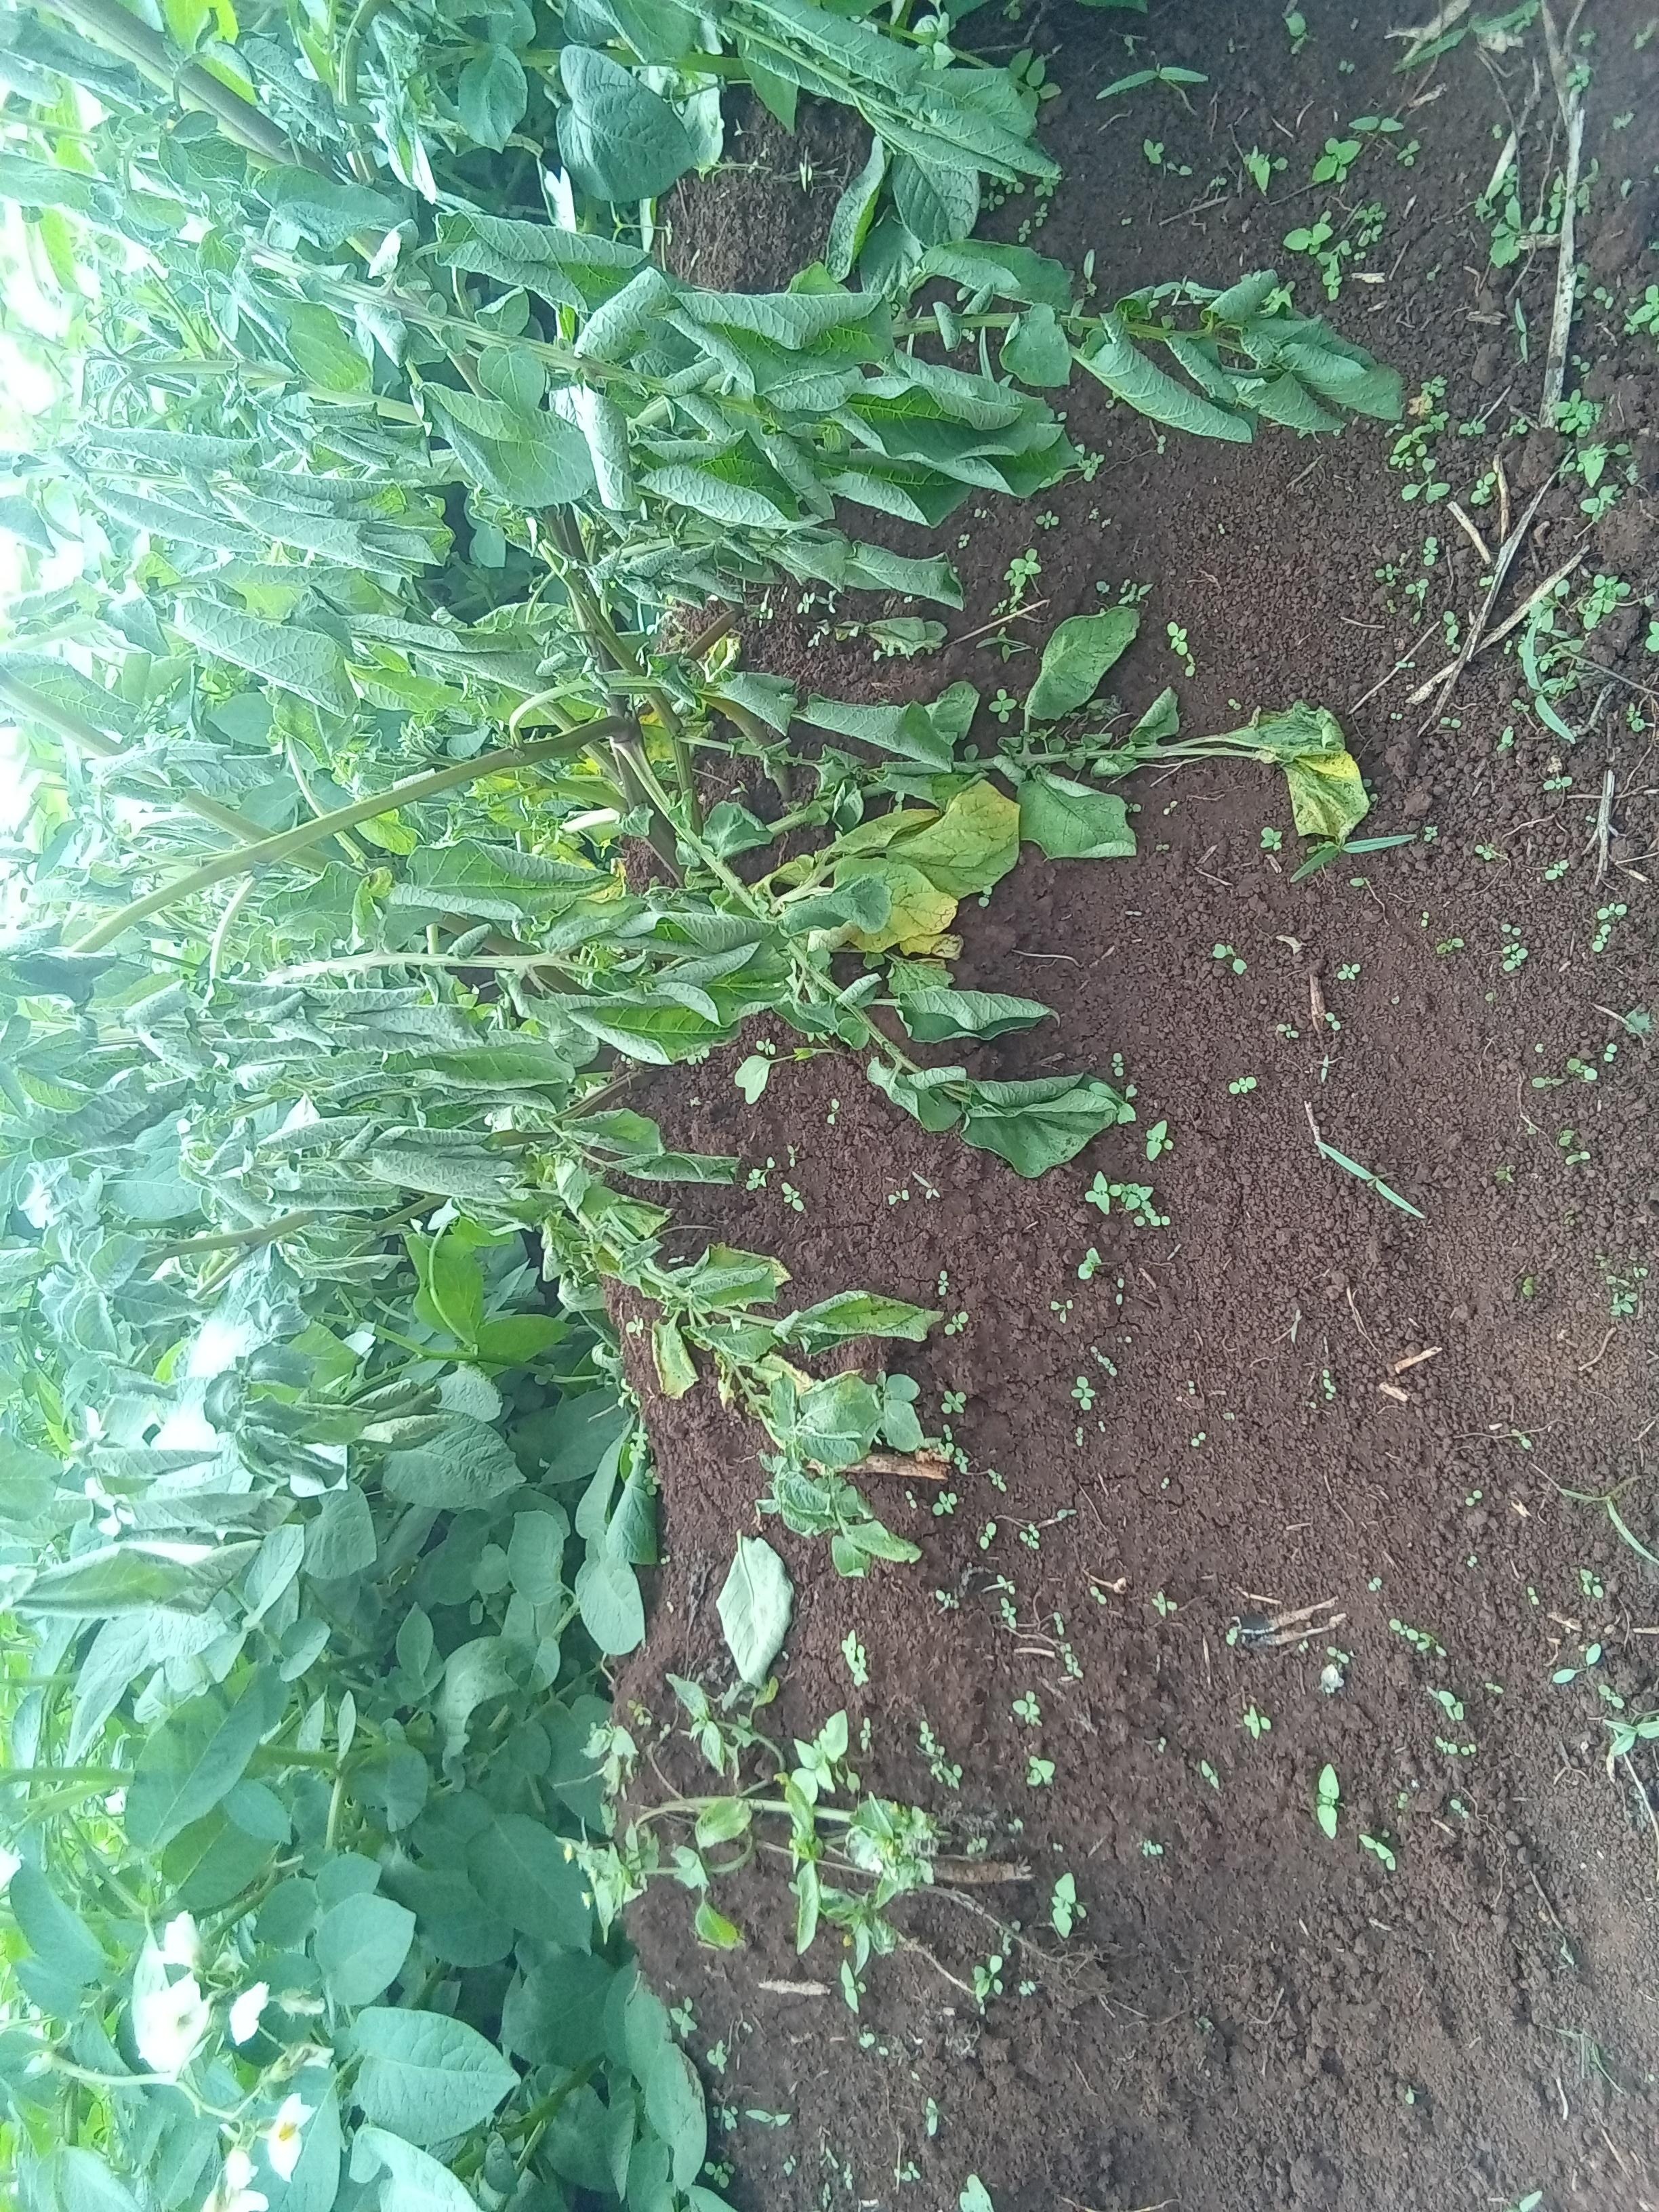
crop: potato
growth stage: flowering
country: Kenya
